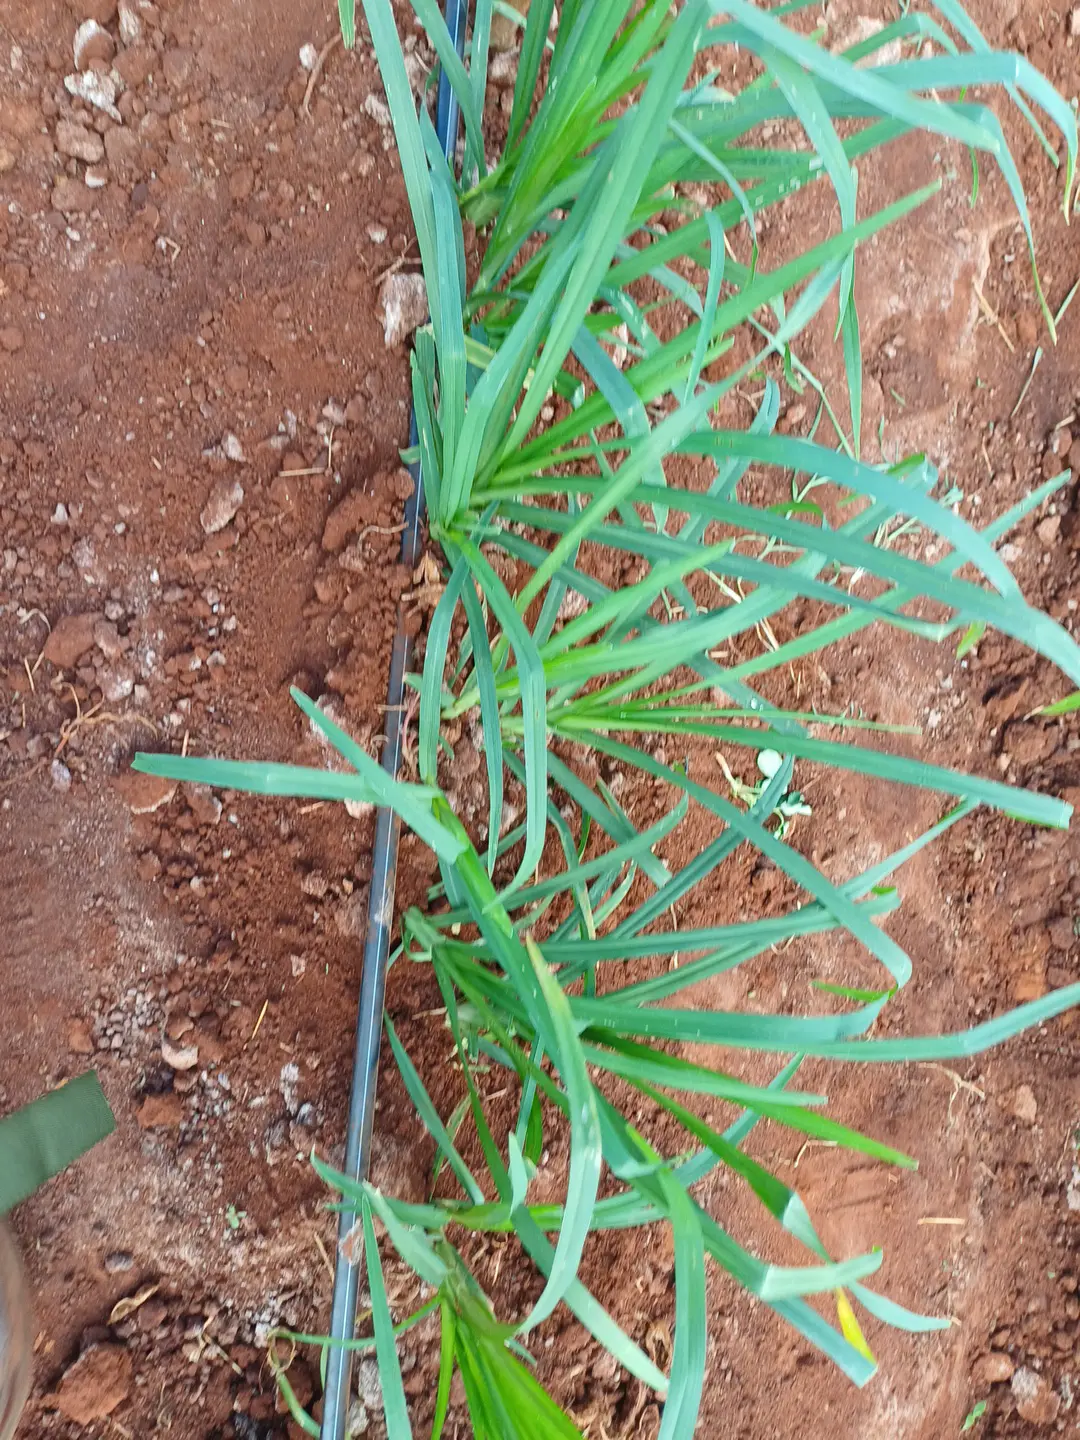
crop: finger millet
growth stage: elongation stem
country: Kenya
